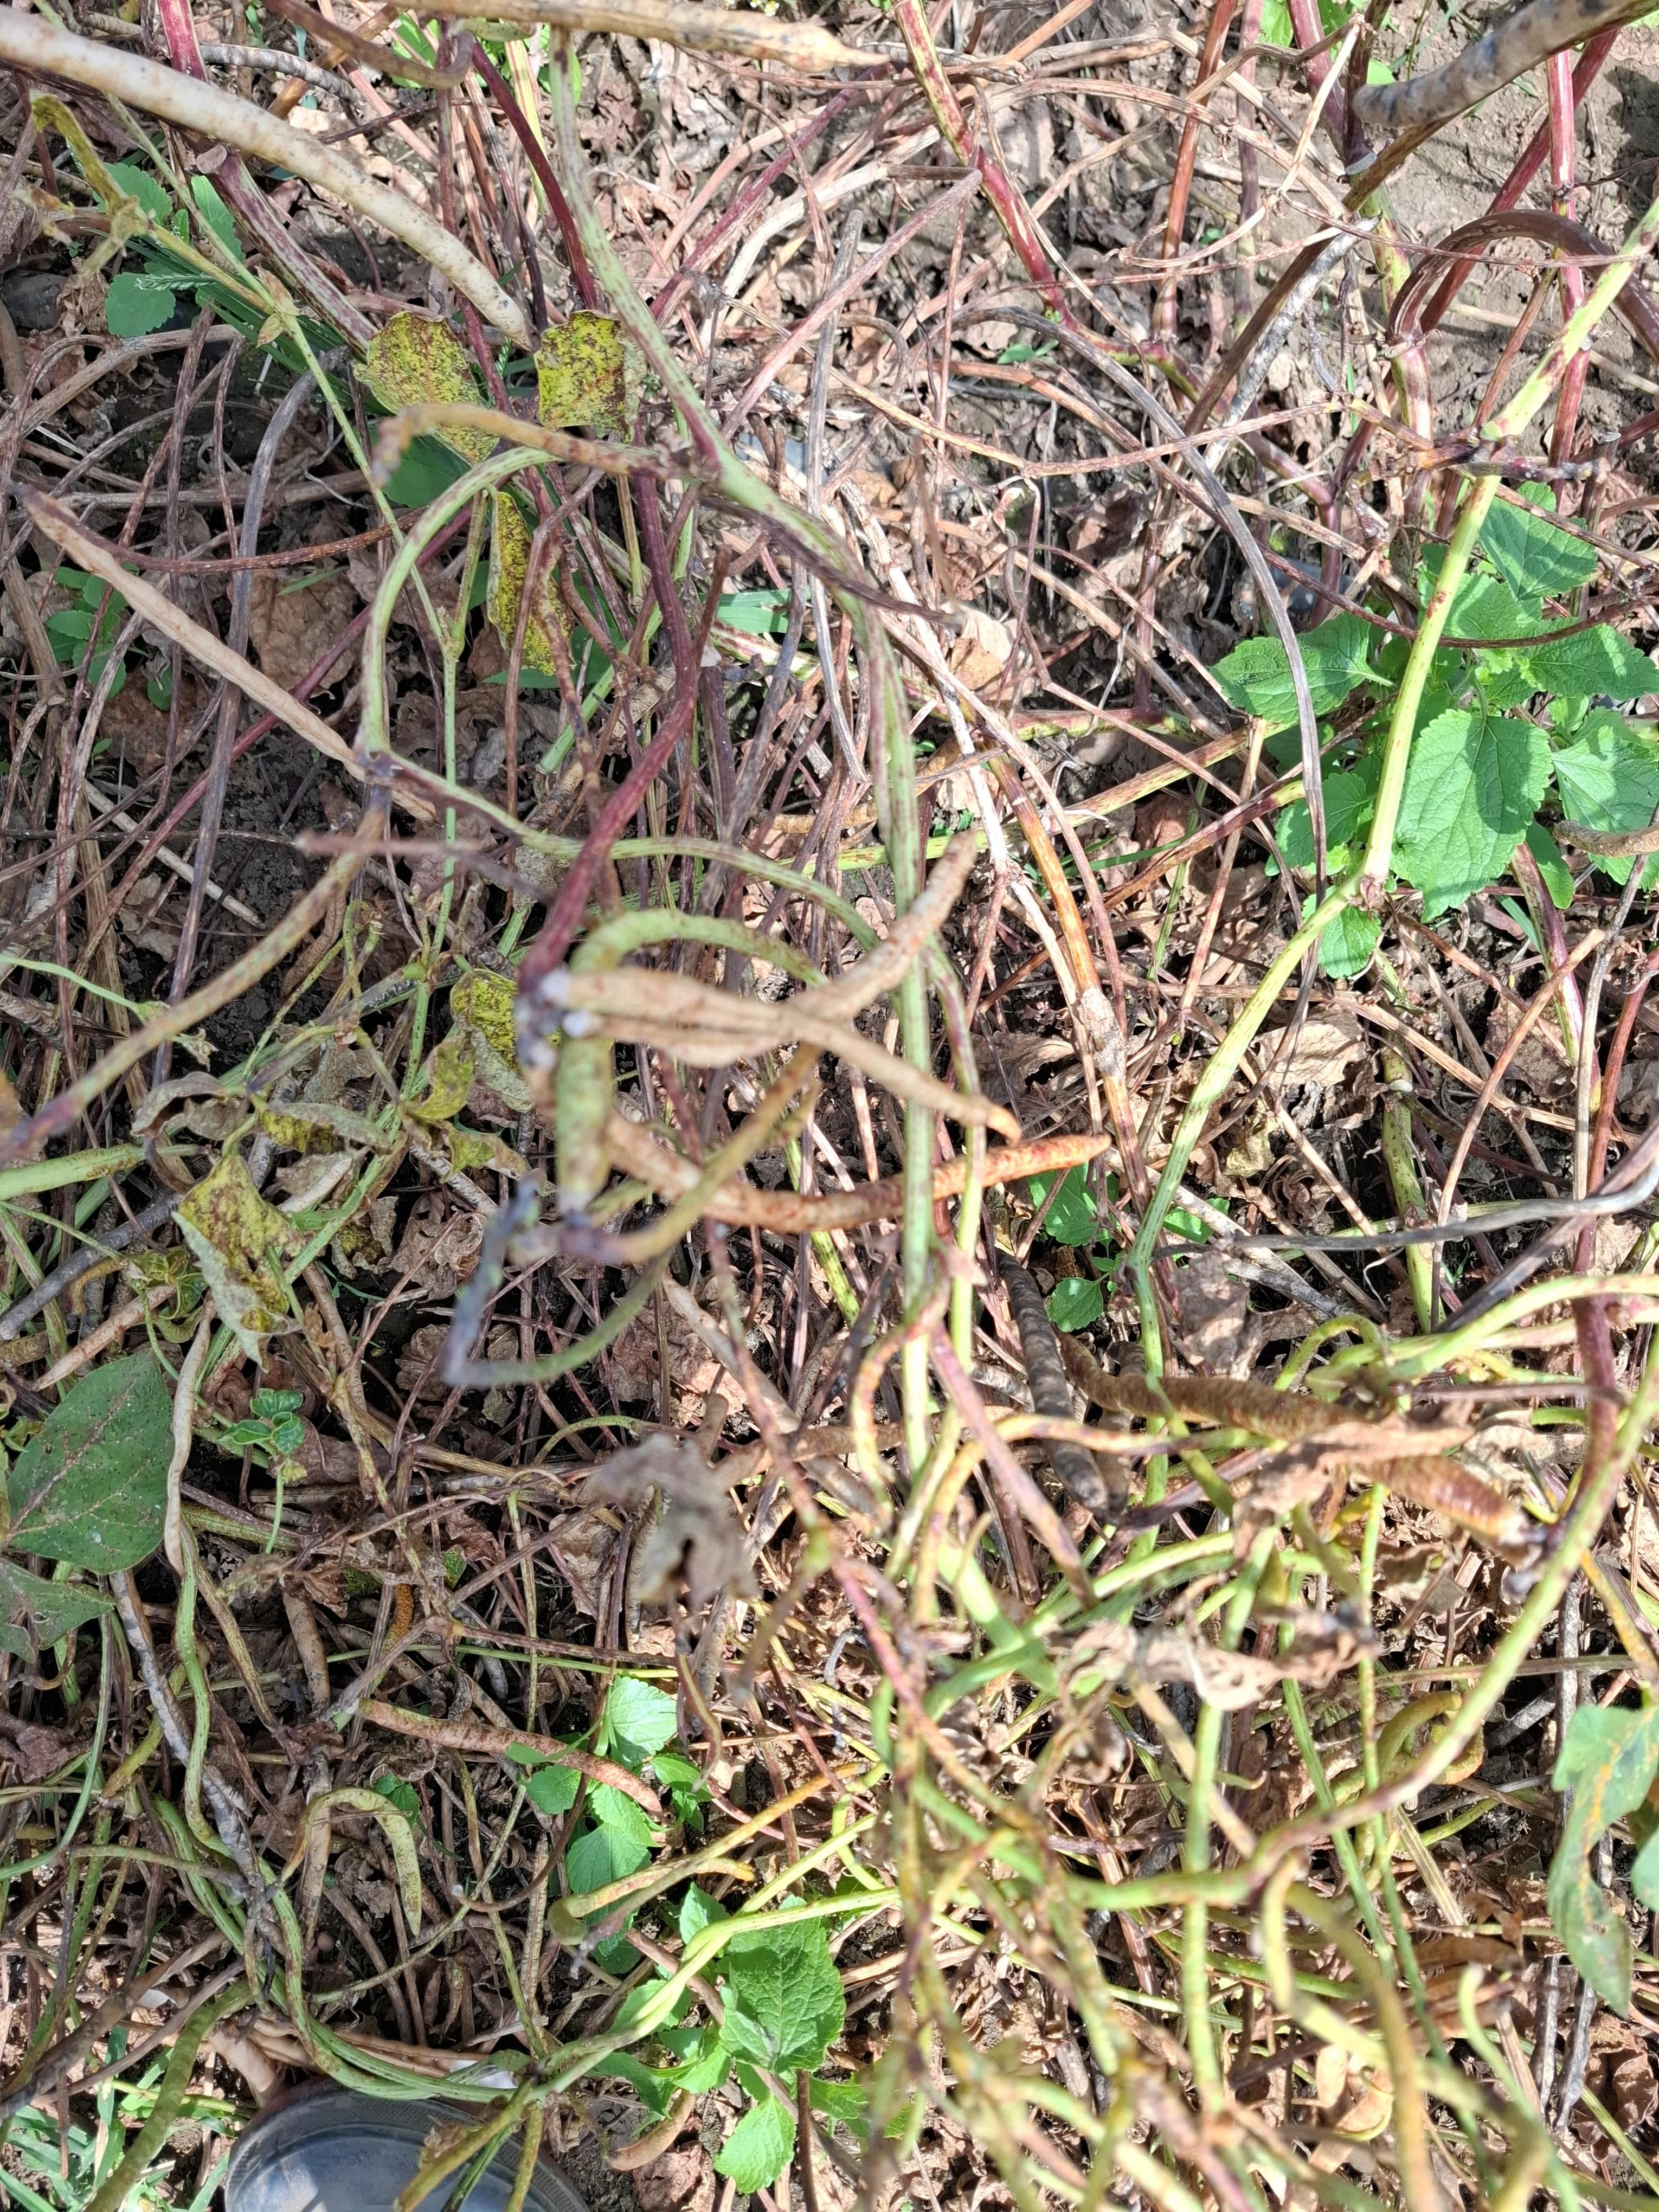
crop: cowpea
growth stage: development pod
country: Tanzania
